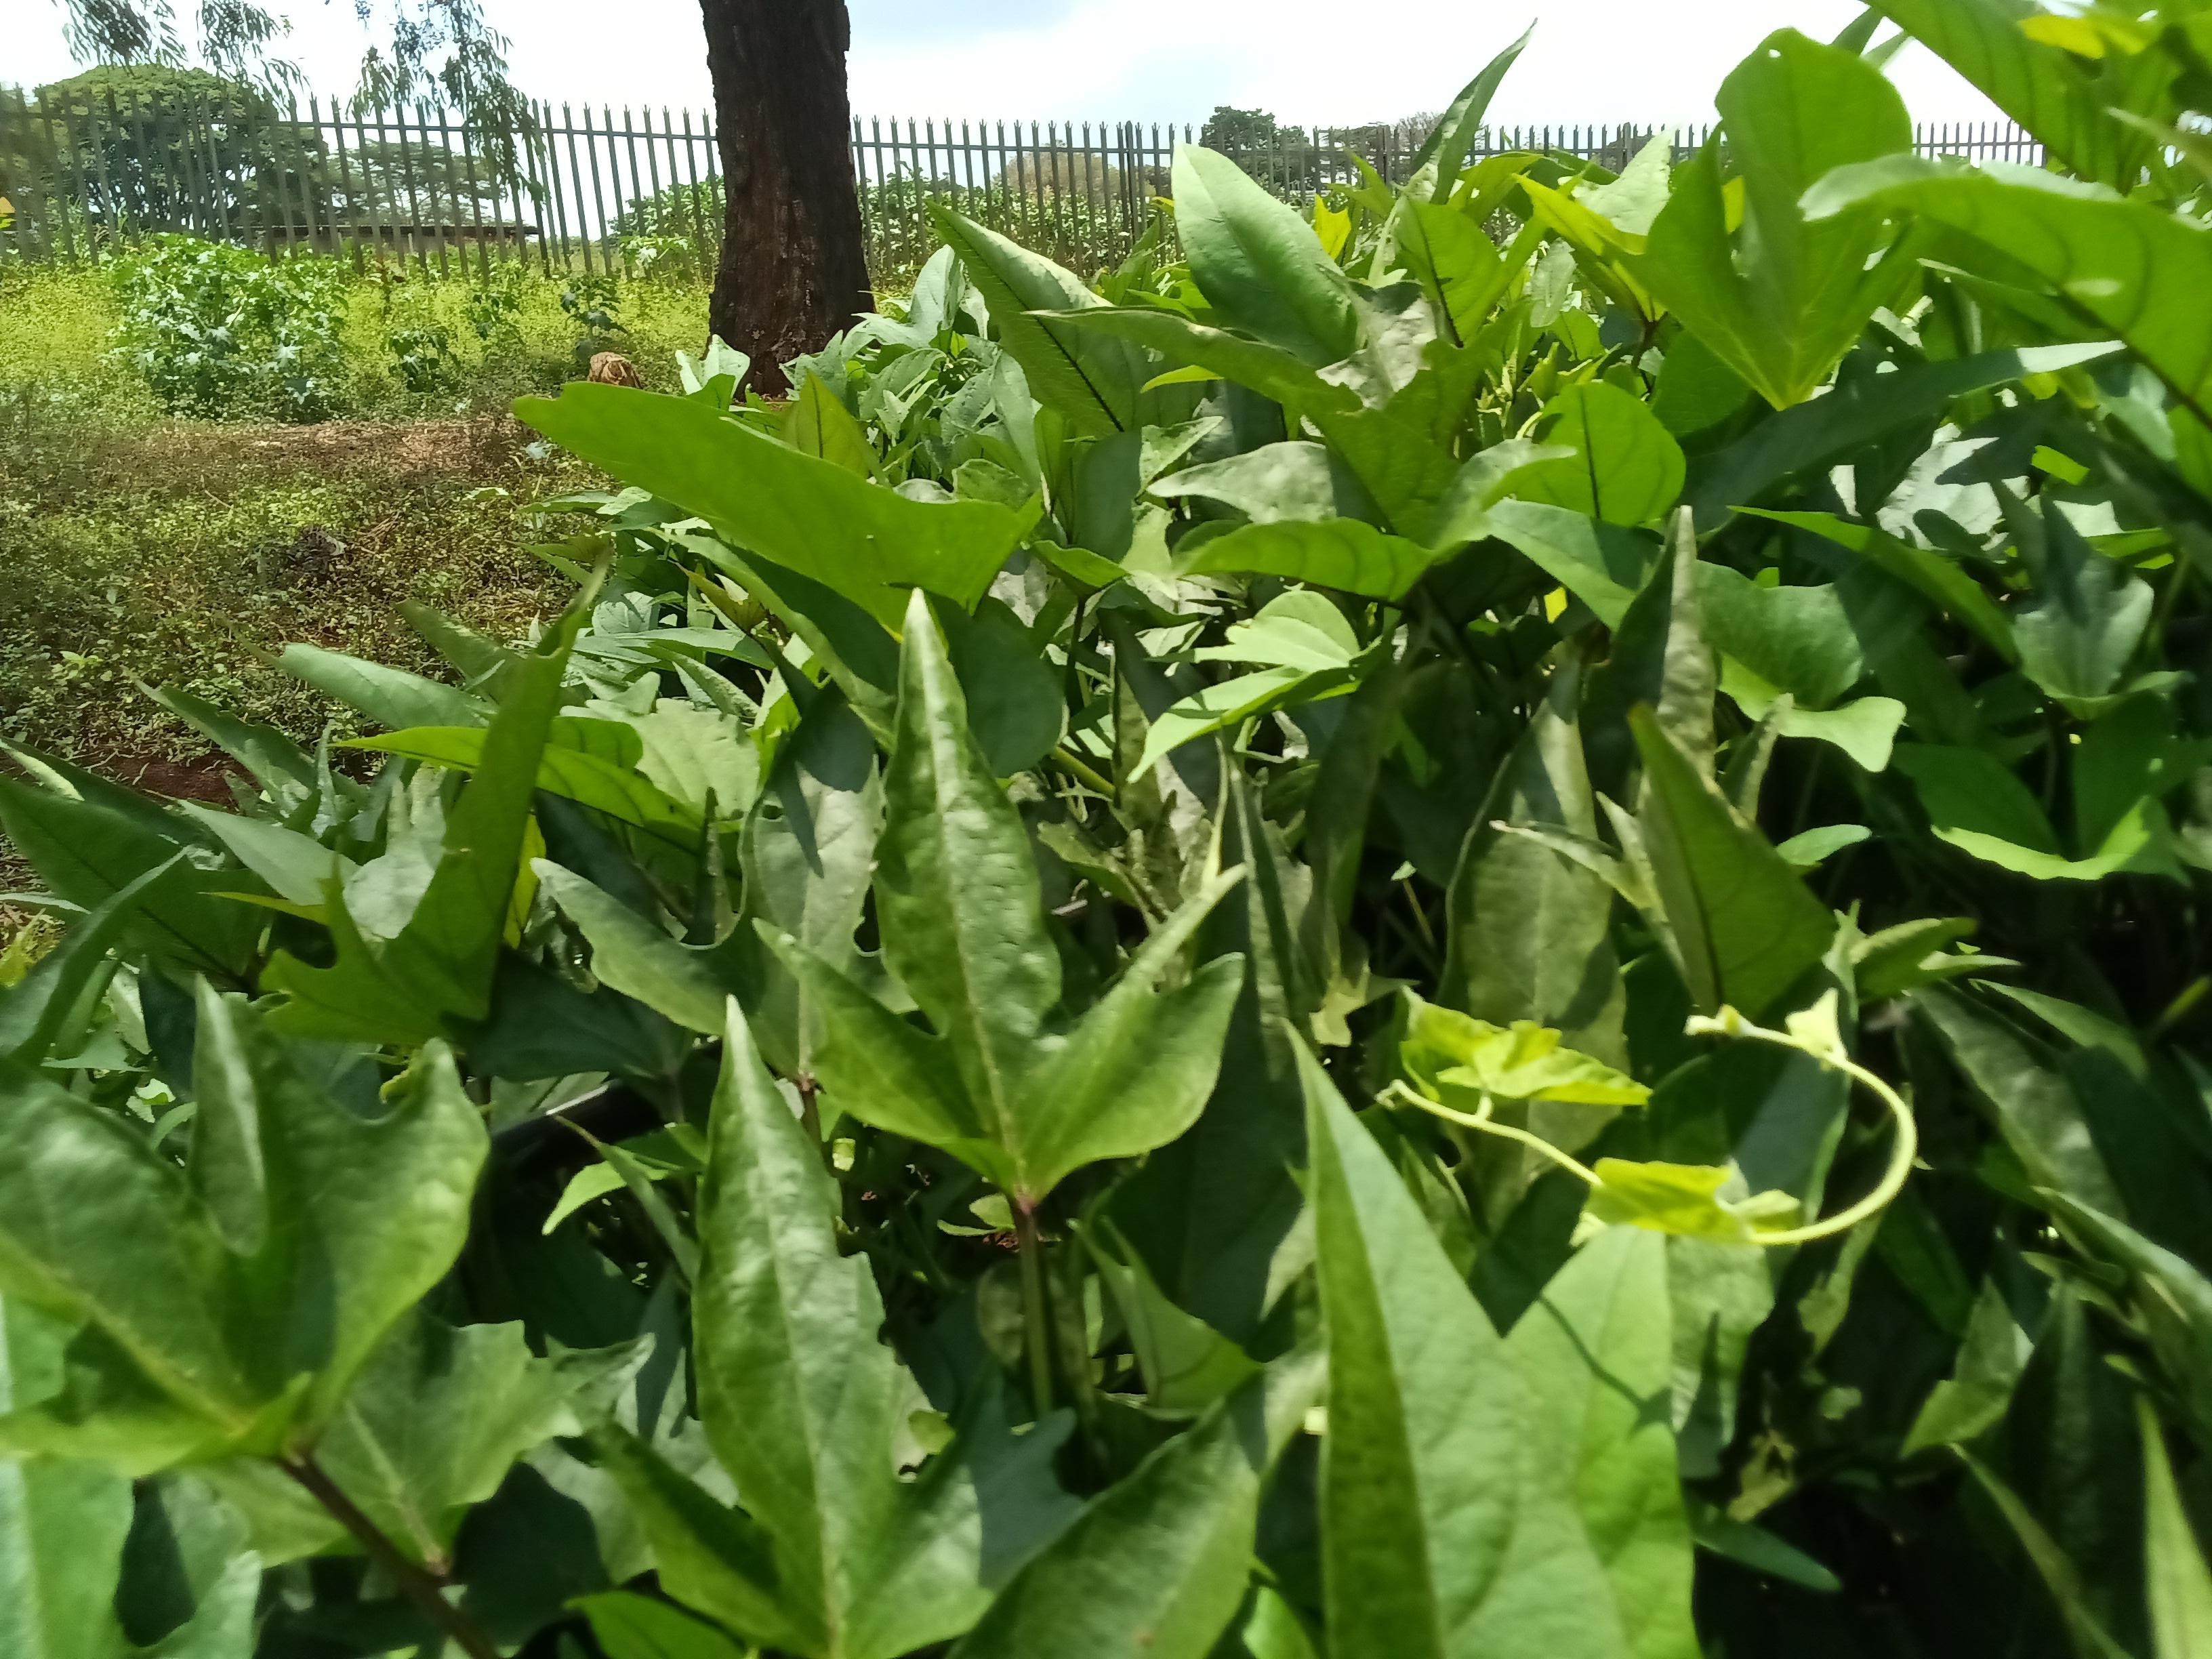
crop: sweet potato
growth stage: vegetative
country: Kenya
